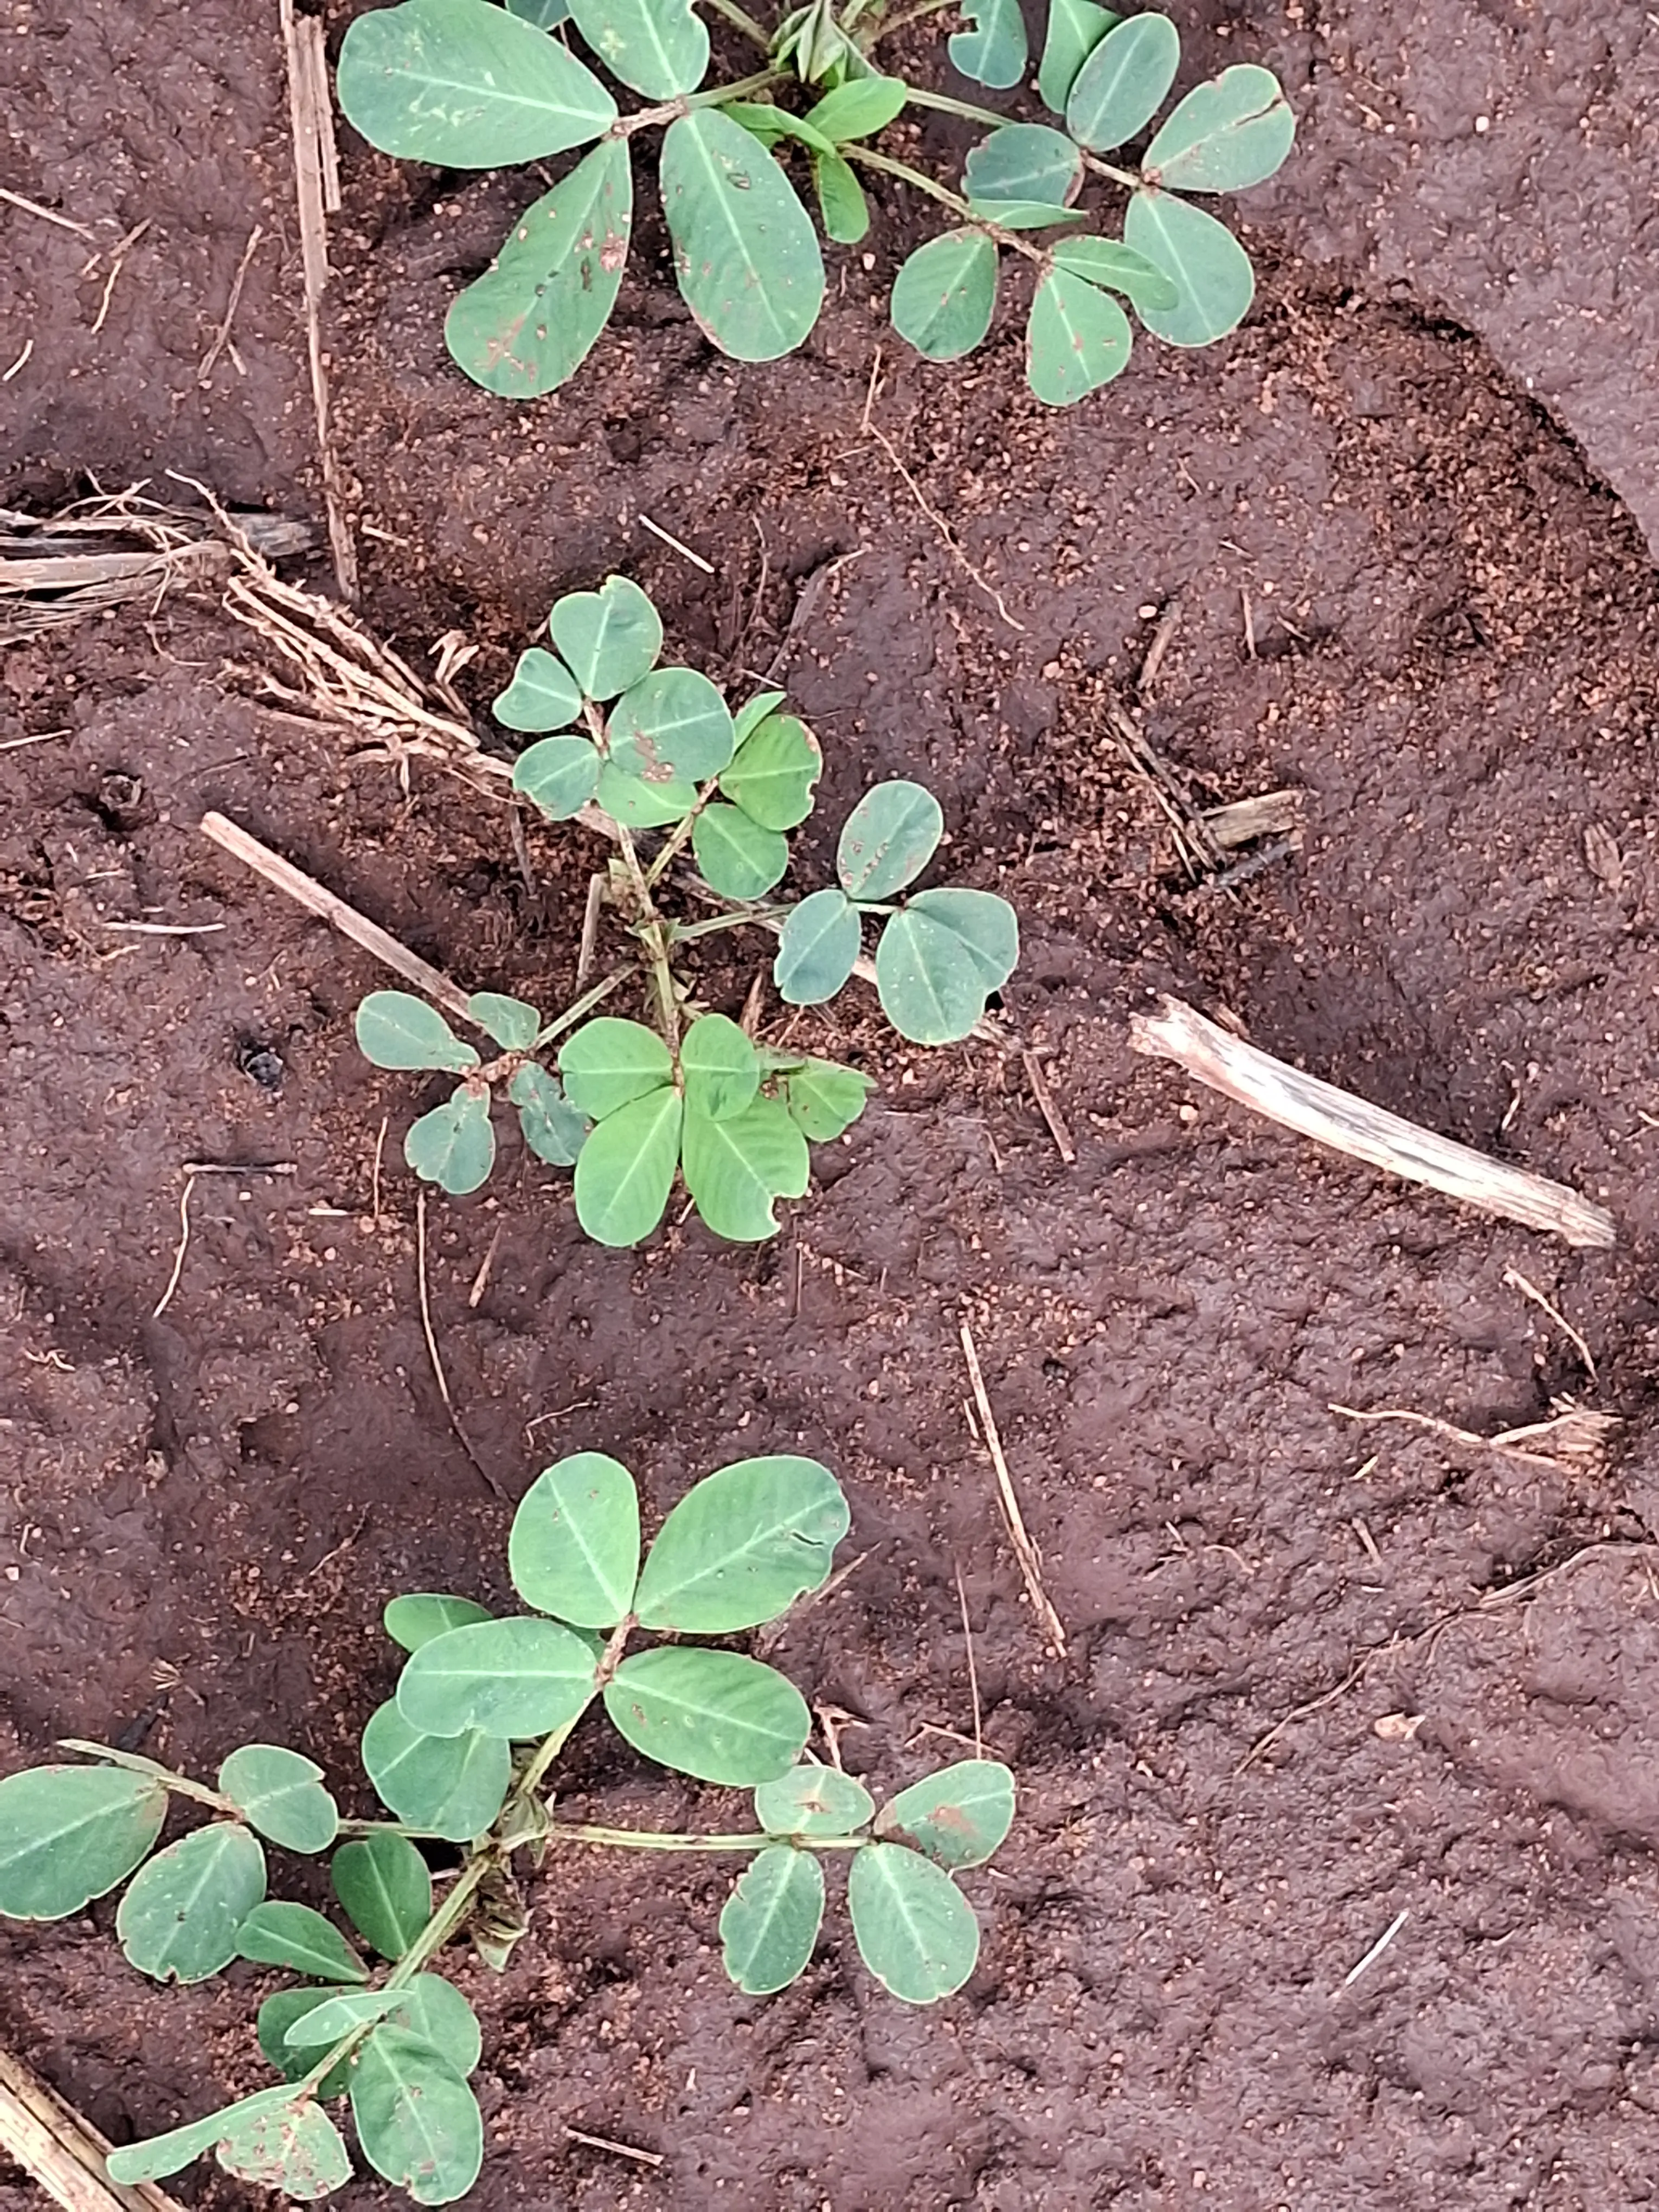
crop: groundnut
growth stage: vegetative
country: Kenya
